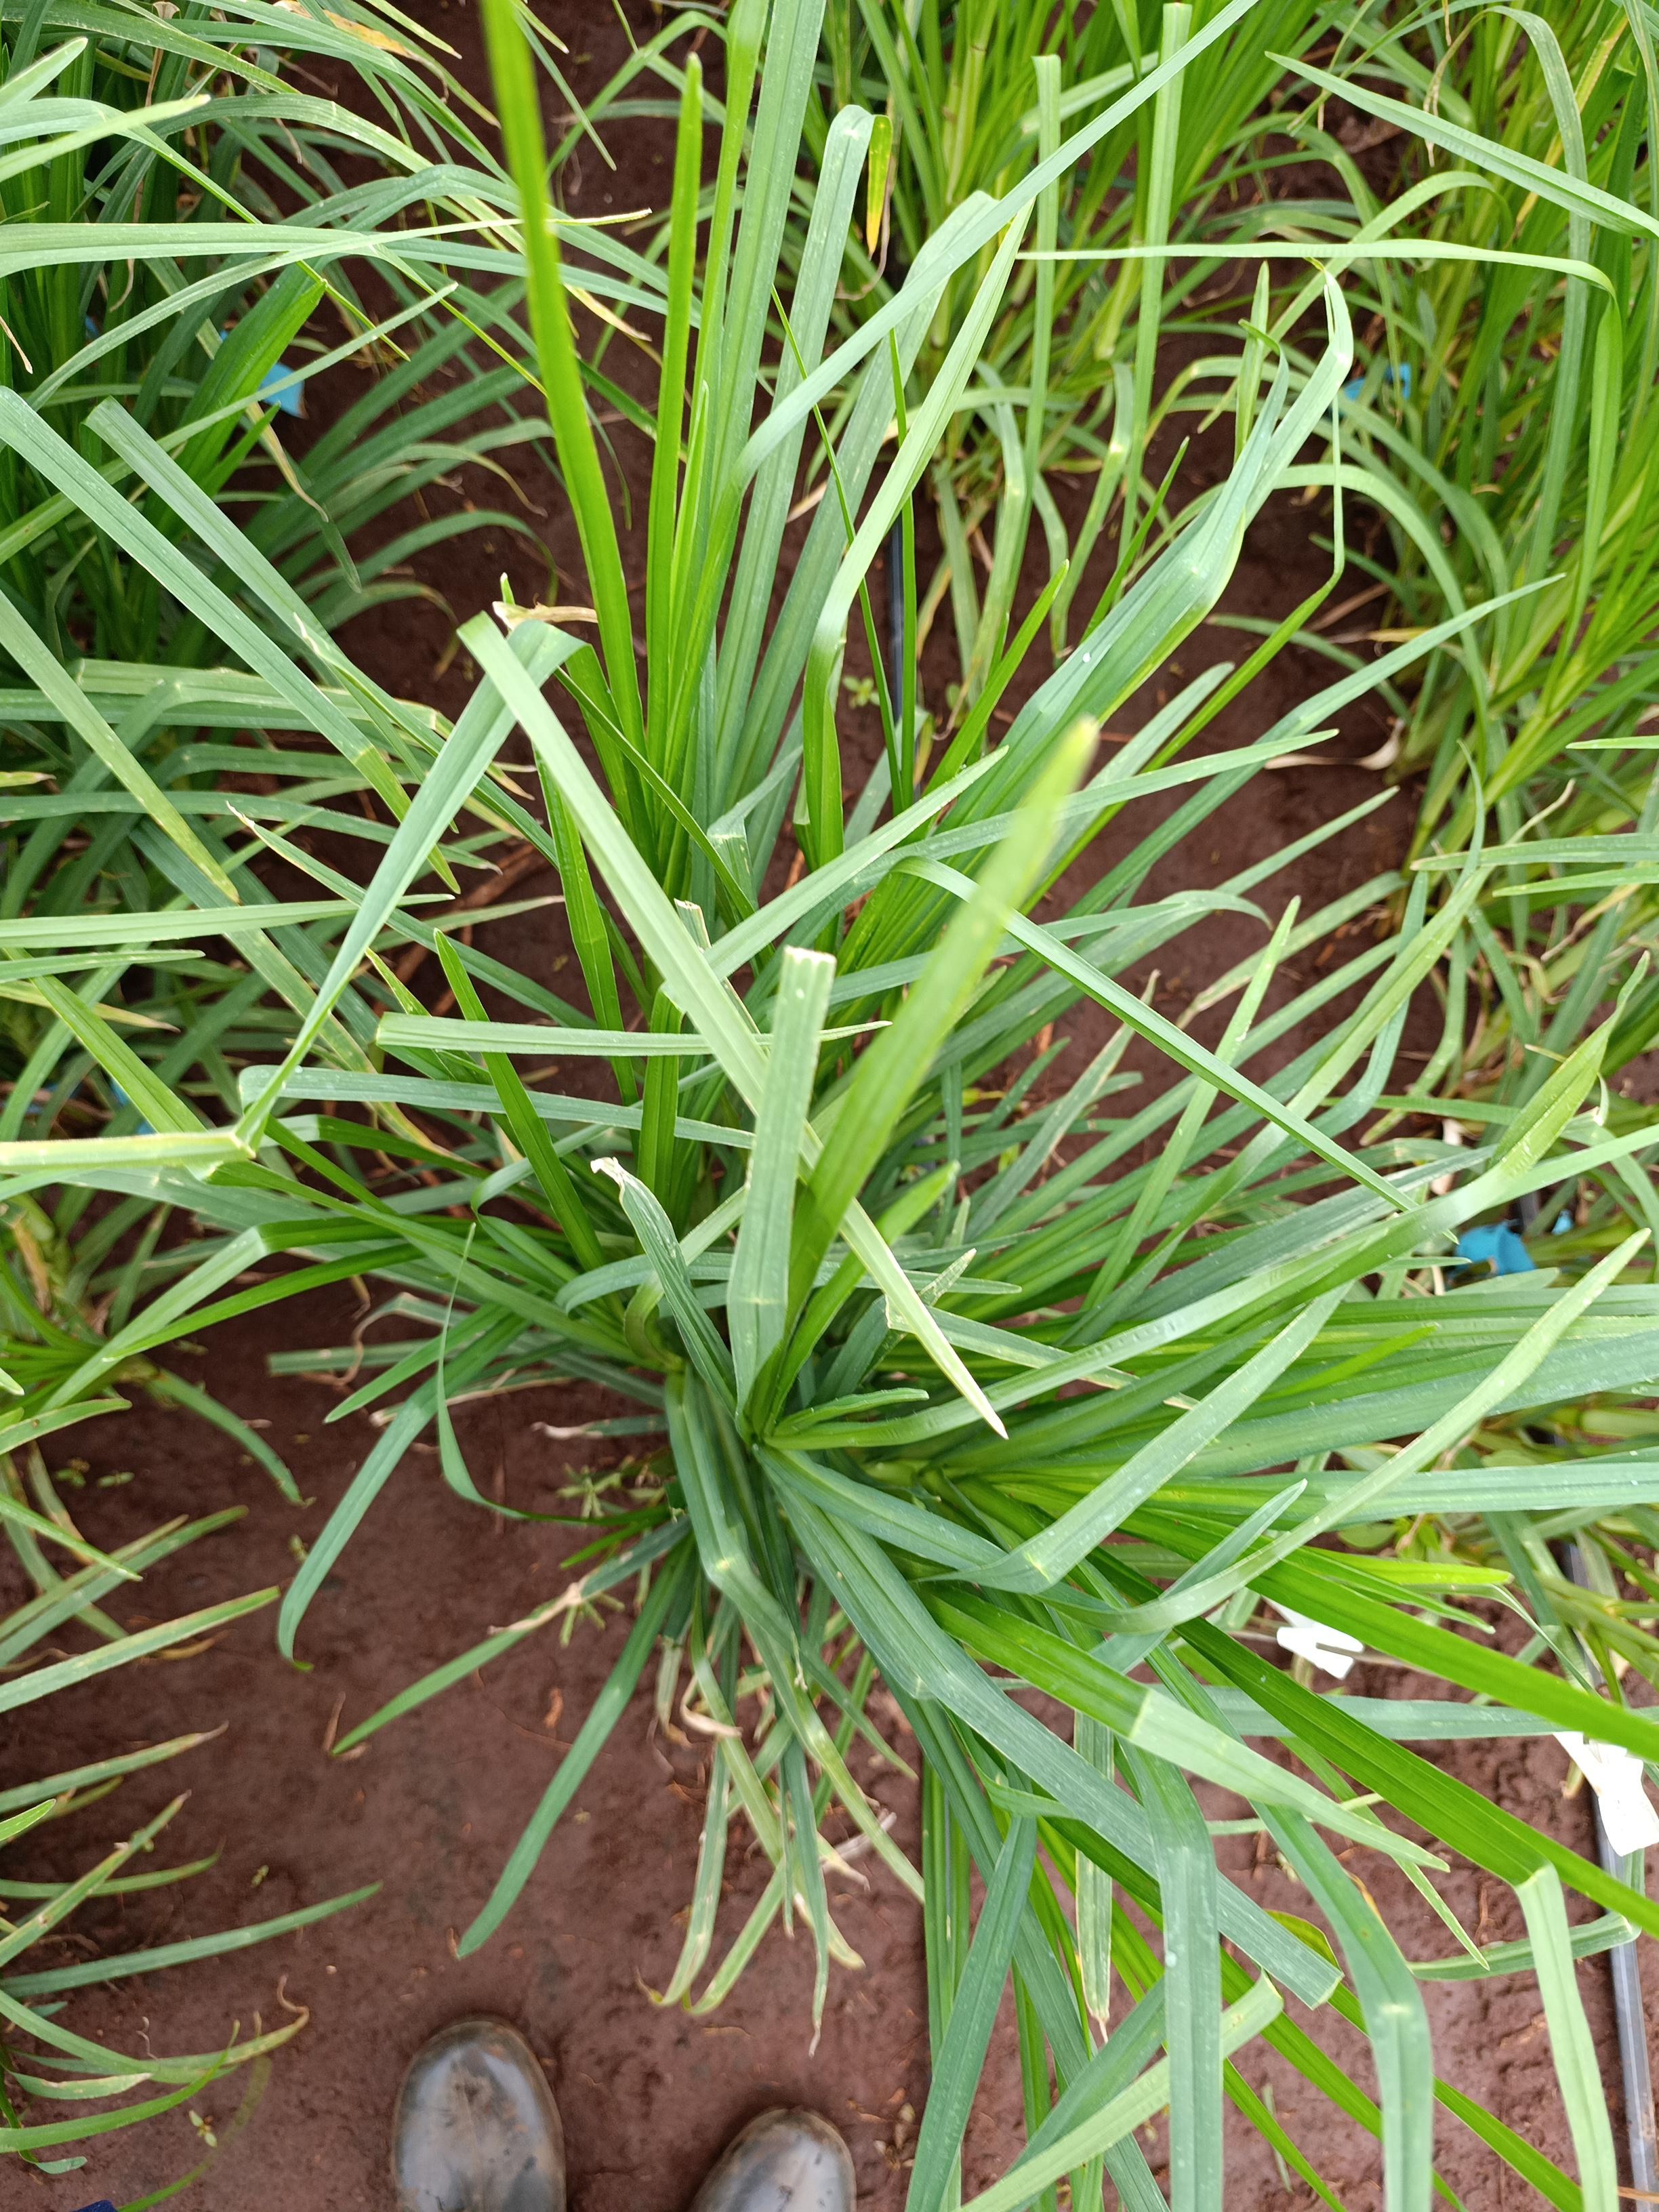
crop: finger millet
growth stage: heading tuber
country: Kenya
